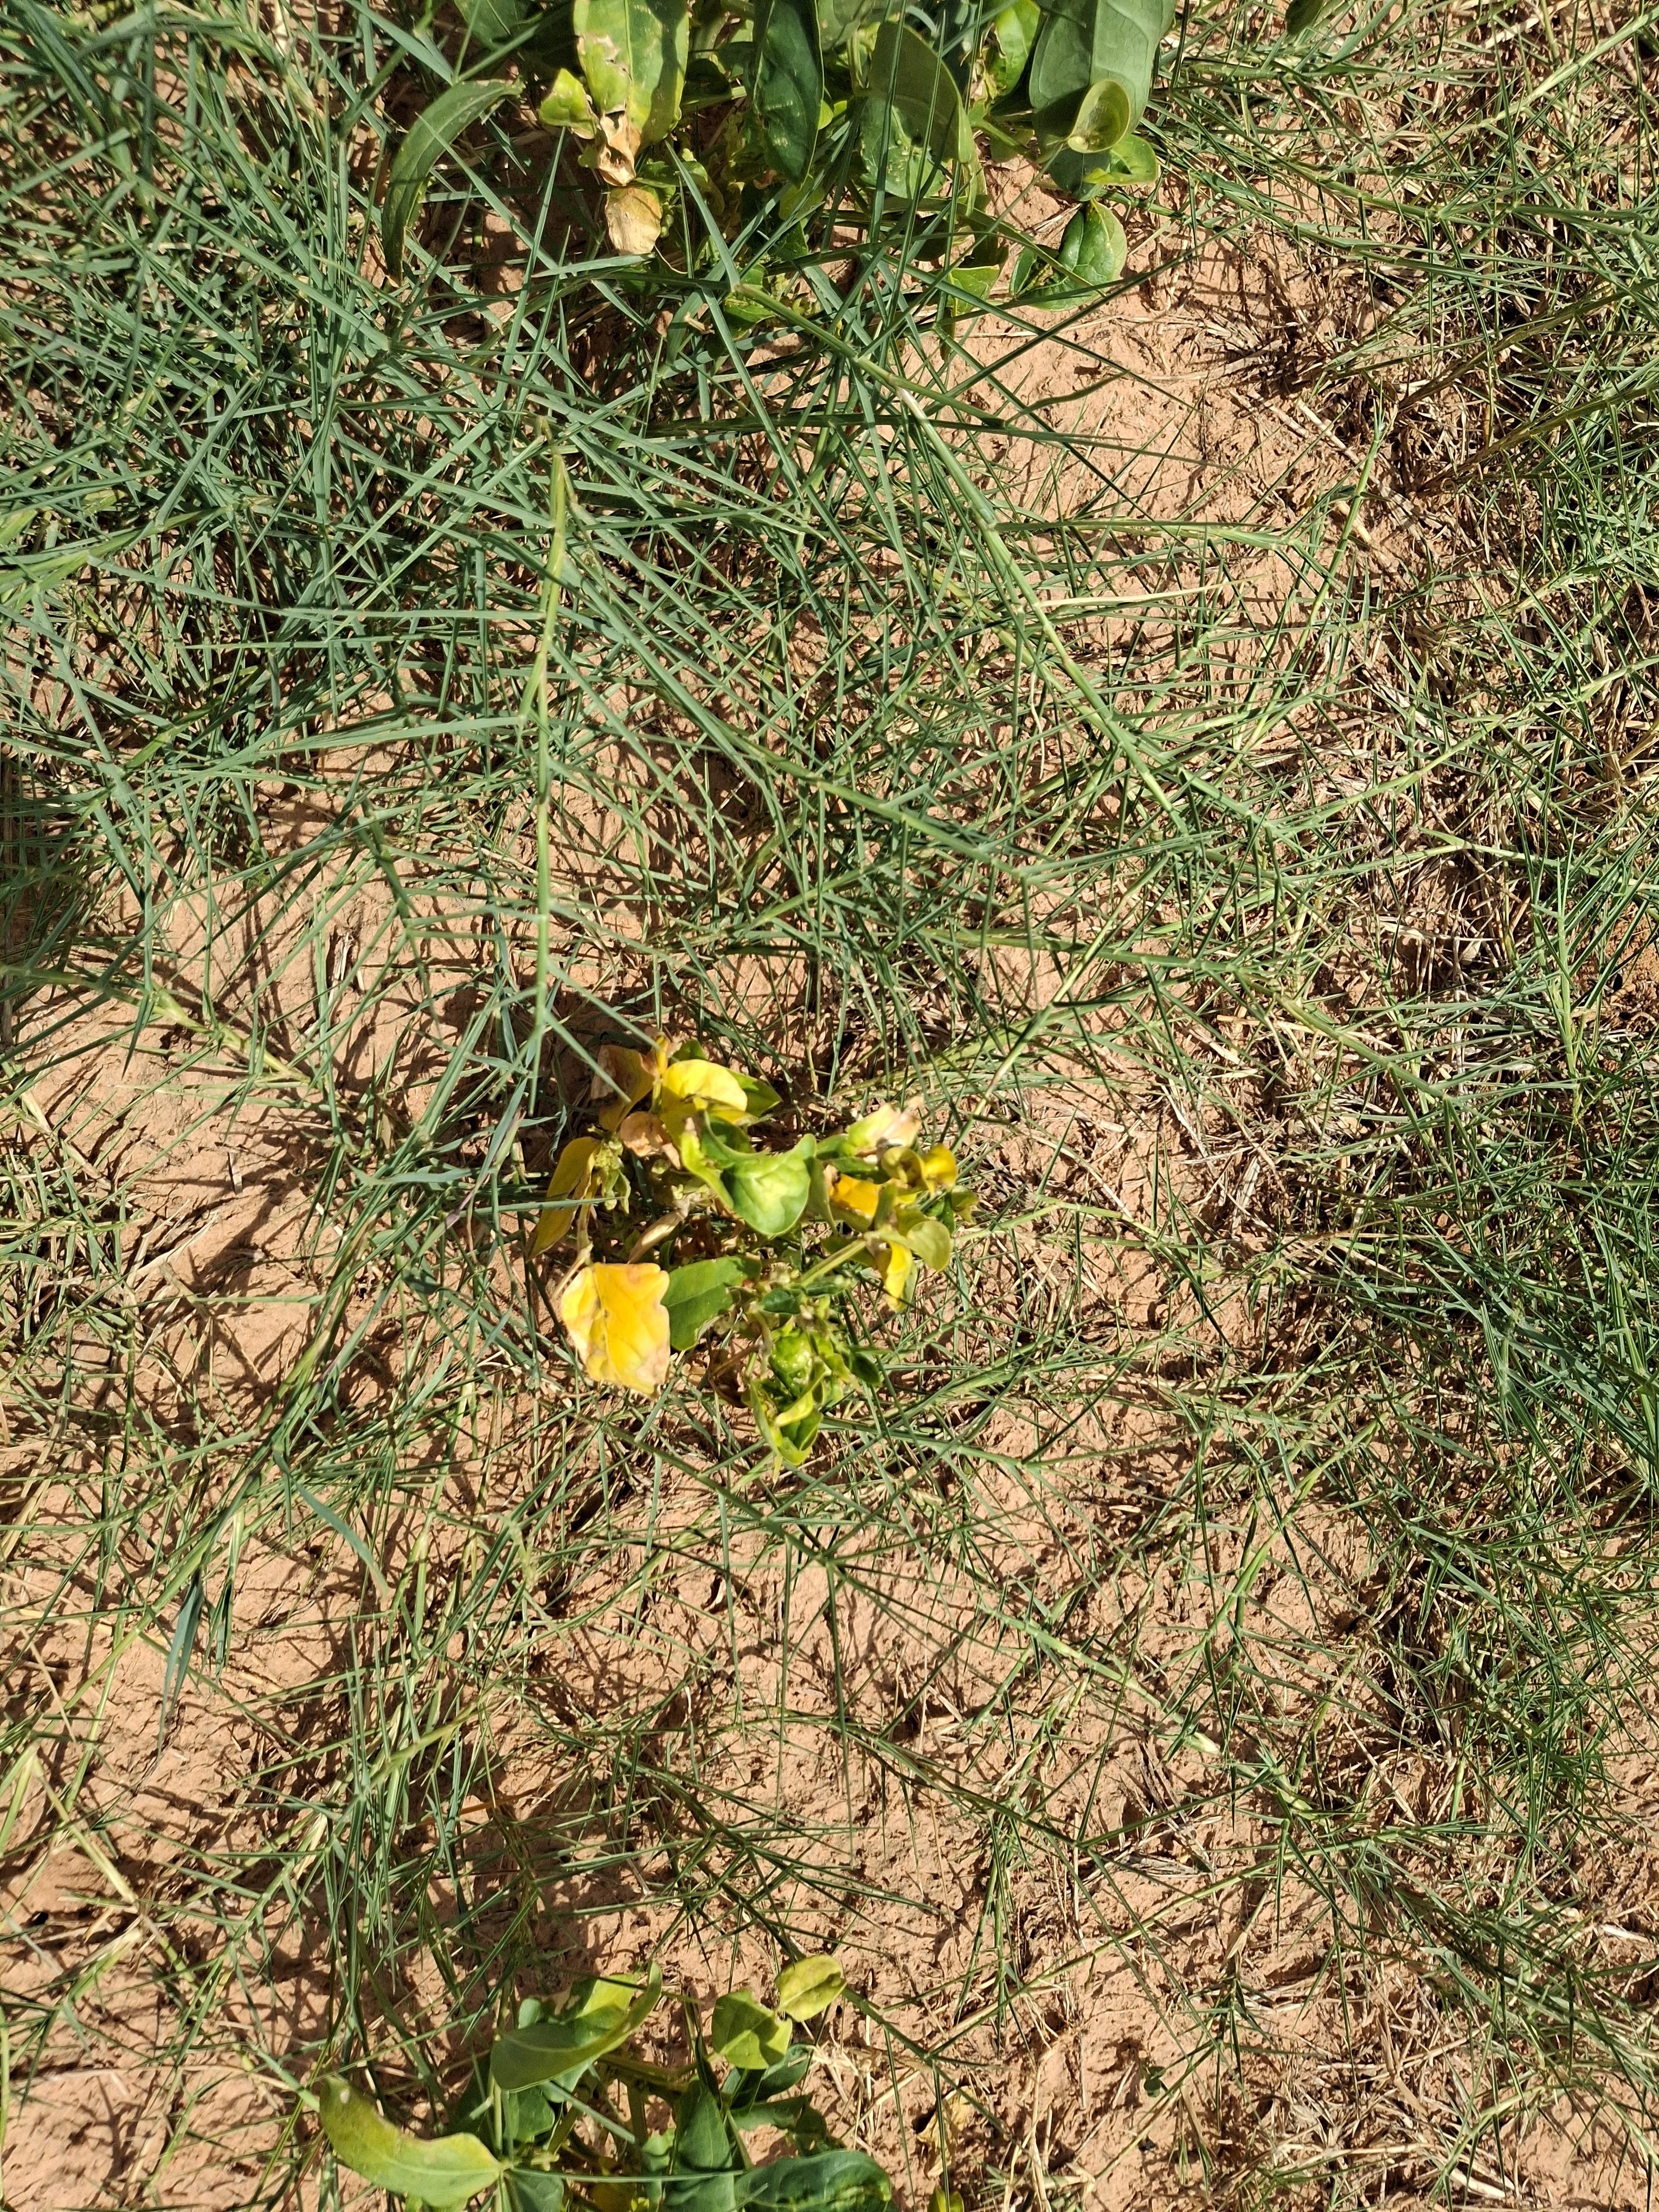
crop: cowpea
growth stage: harvest maturity
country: Nigeria
